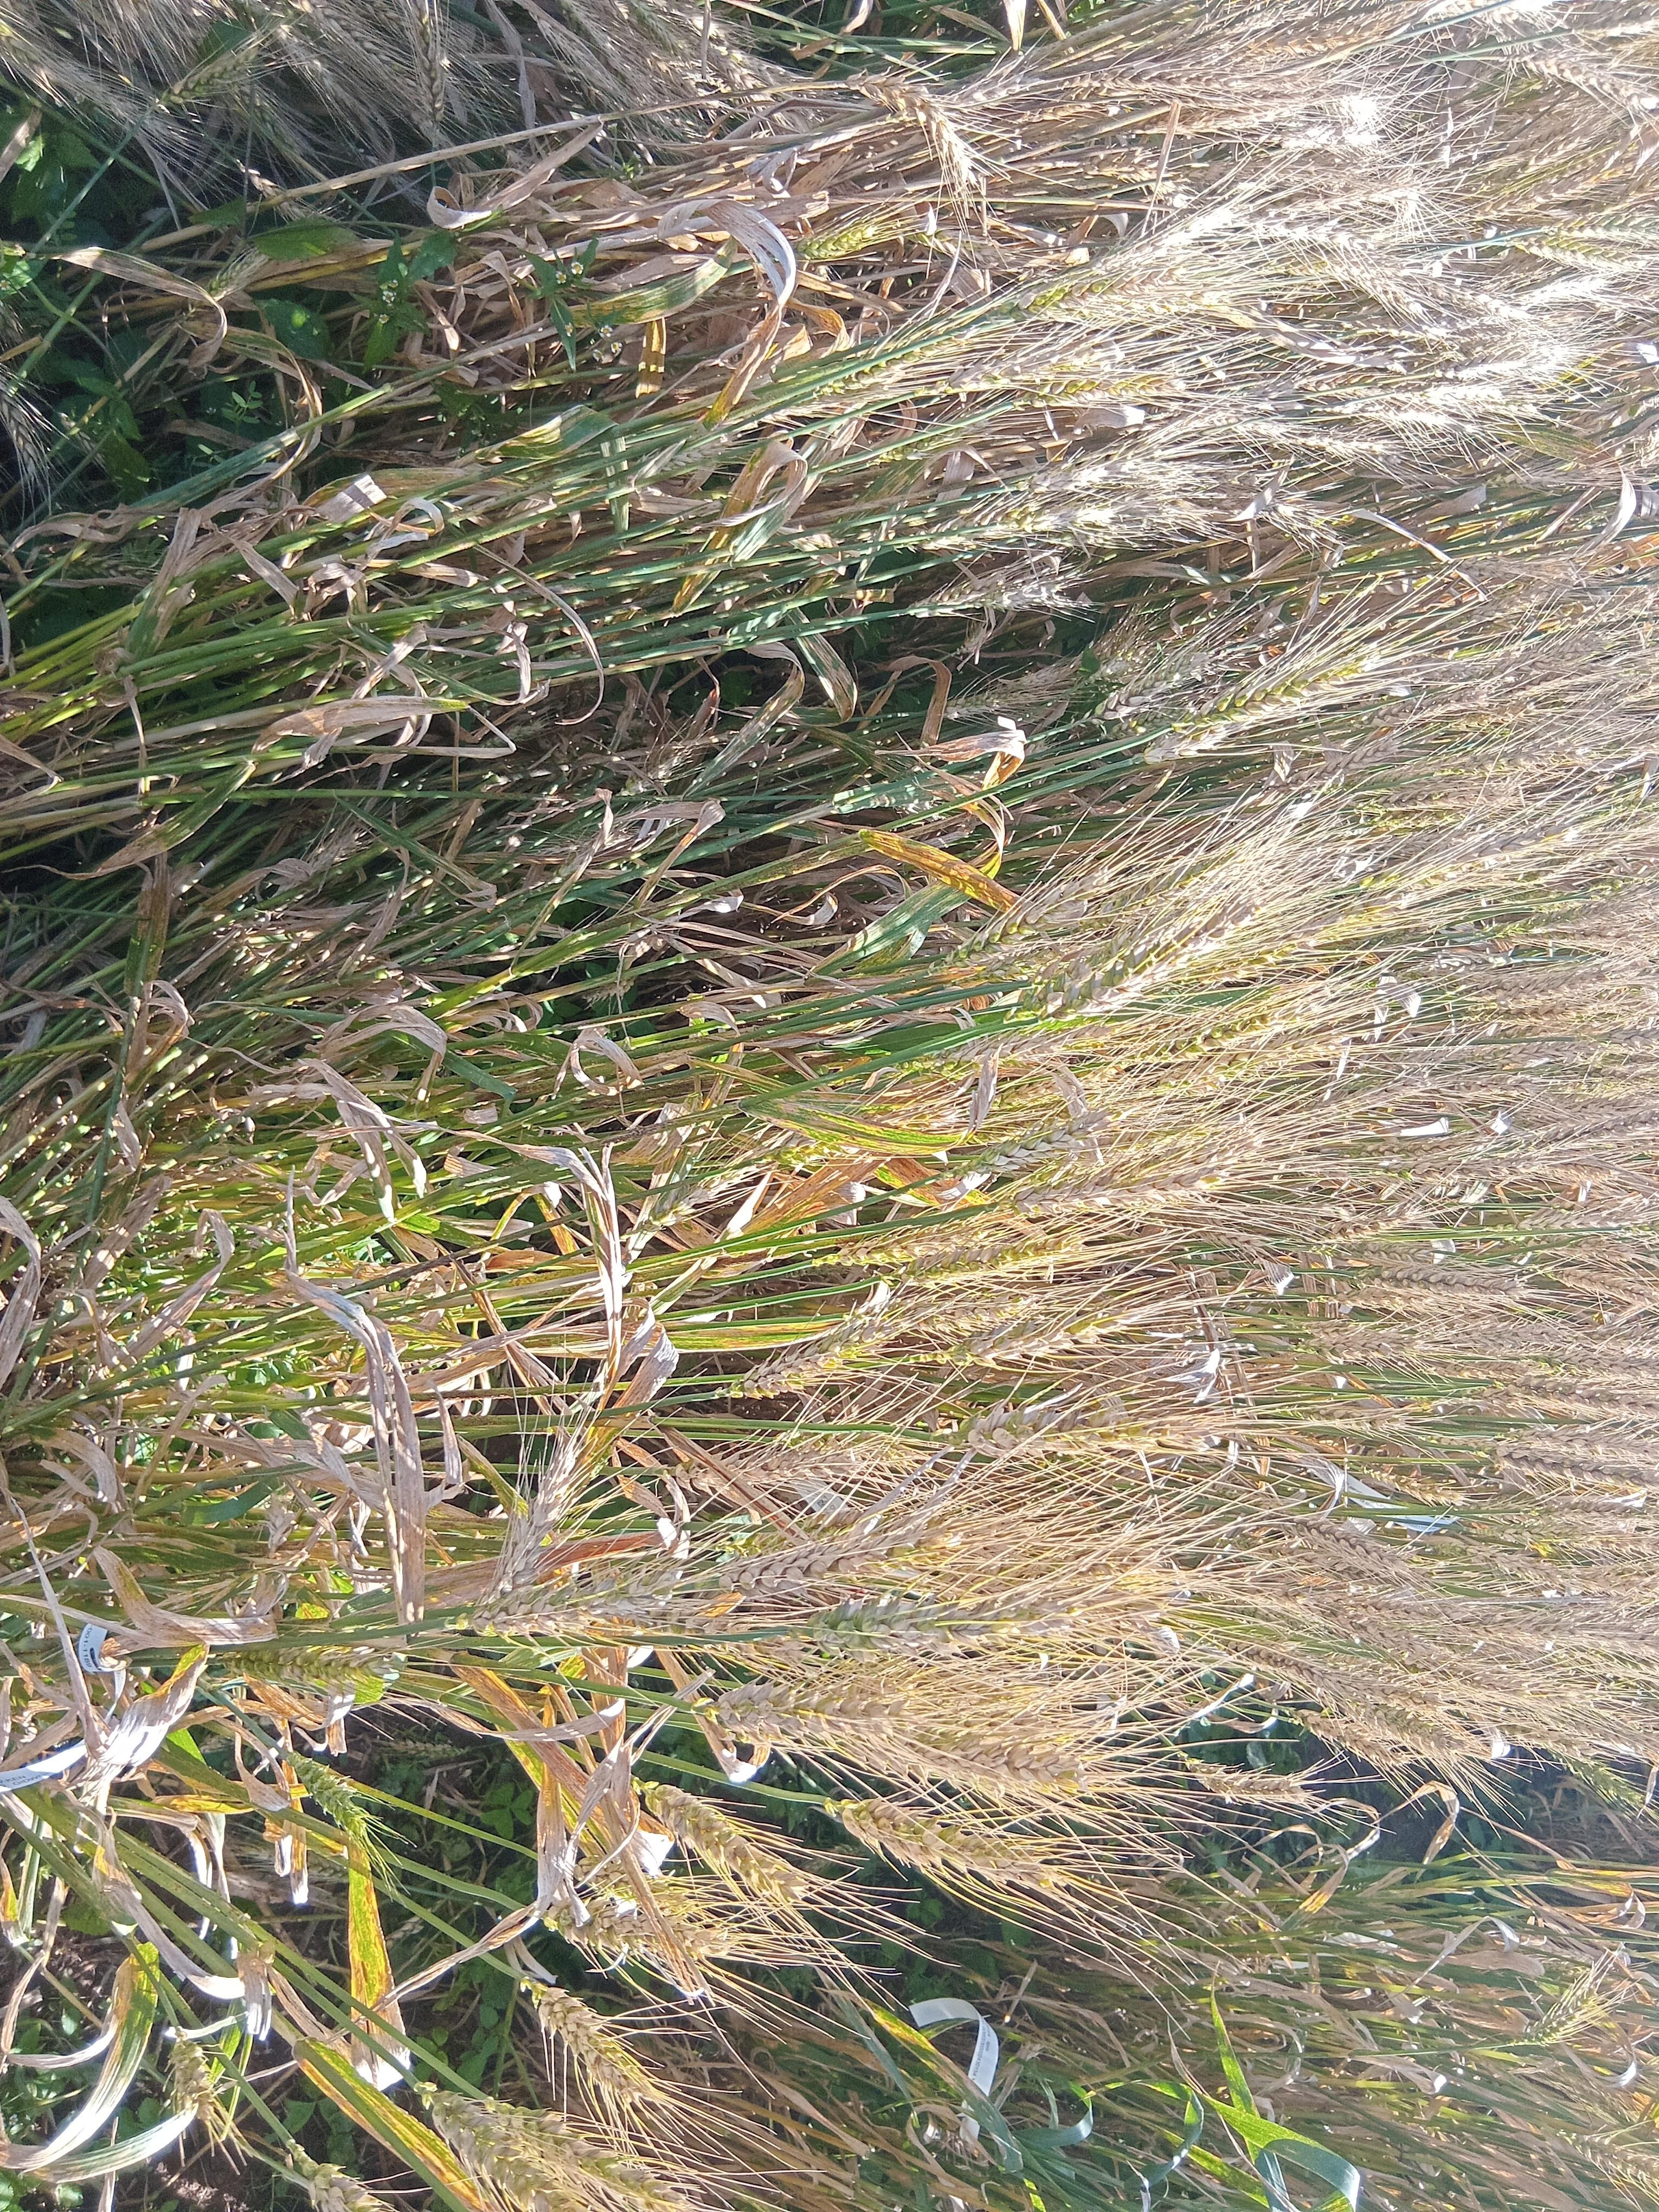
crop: wheat
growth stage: maturity
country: Kenya
